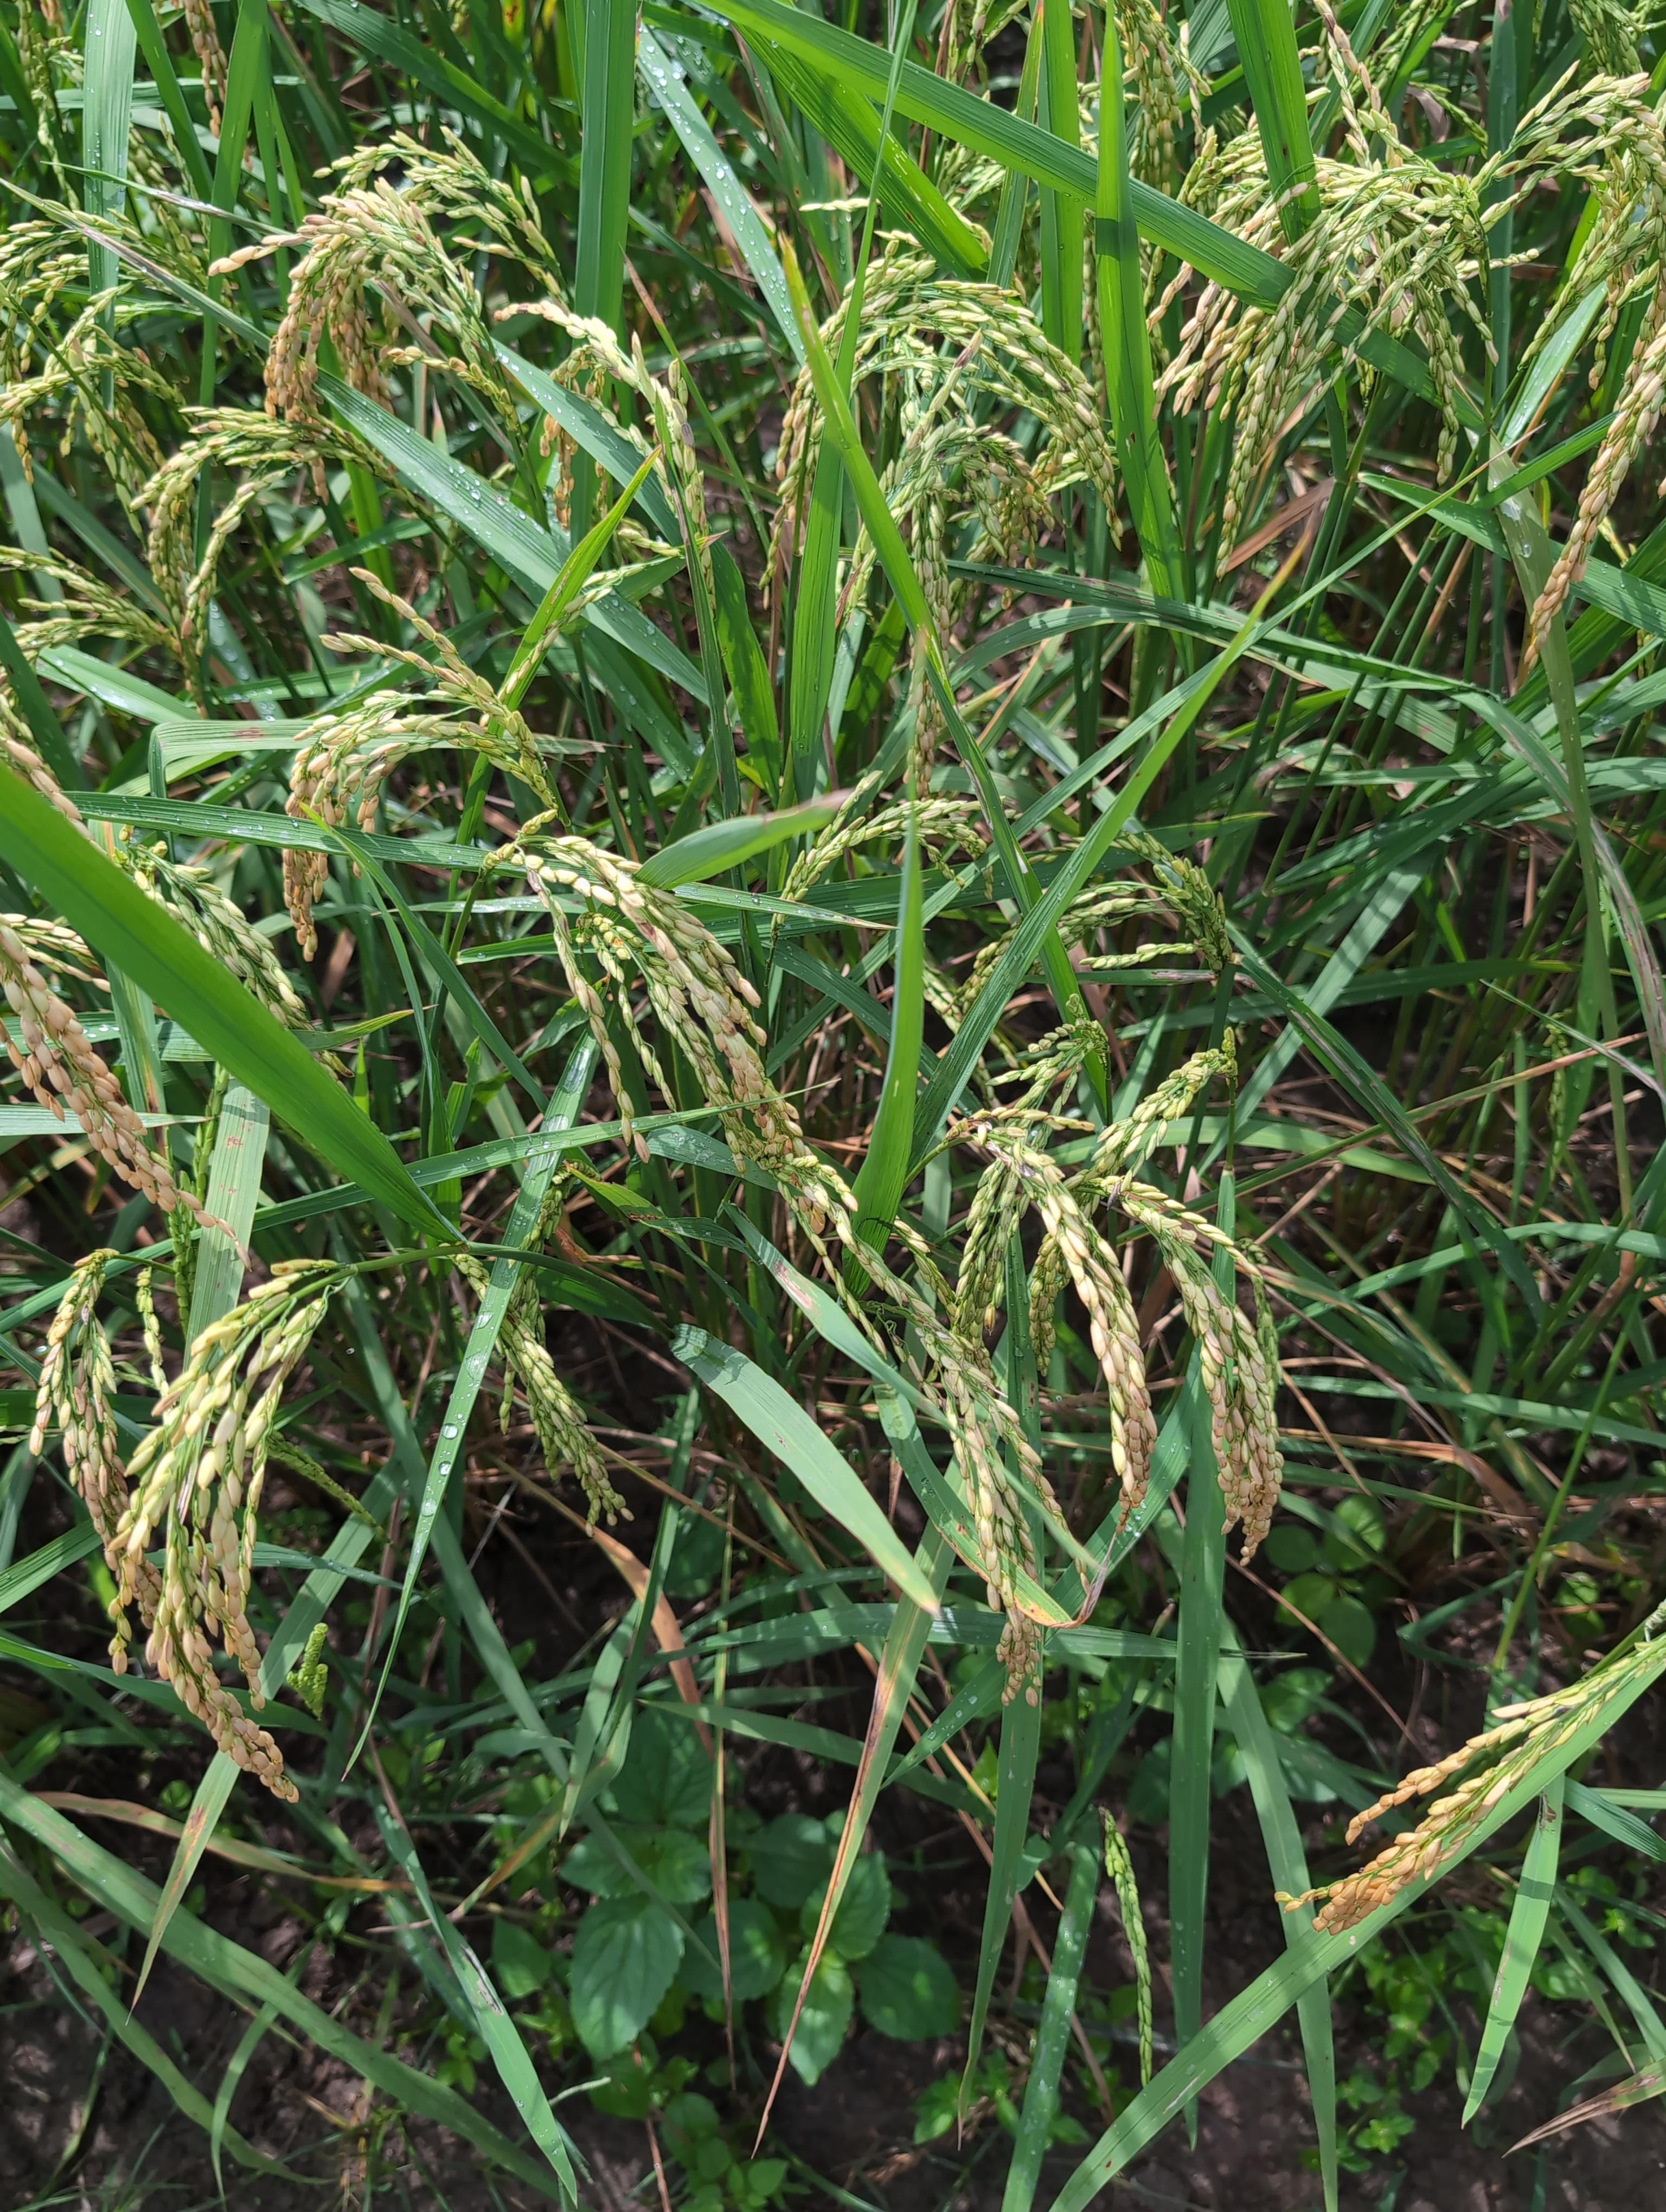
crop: rice
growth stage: ripening
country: Côte d'Ivoire
